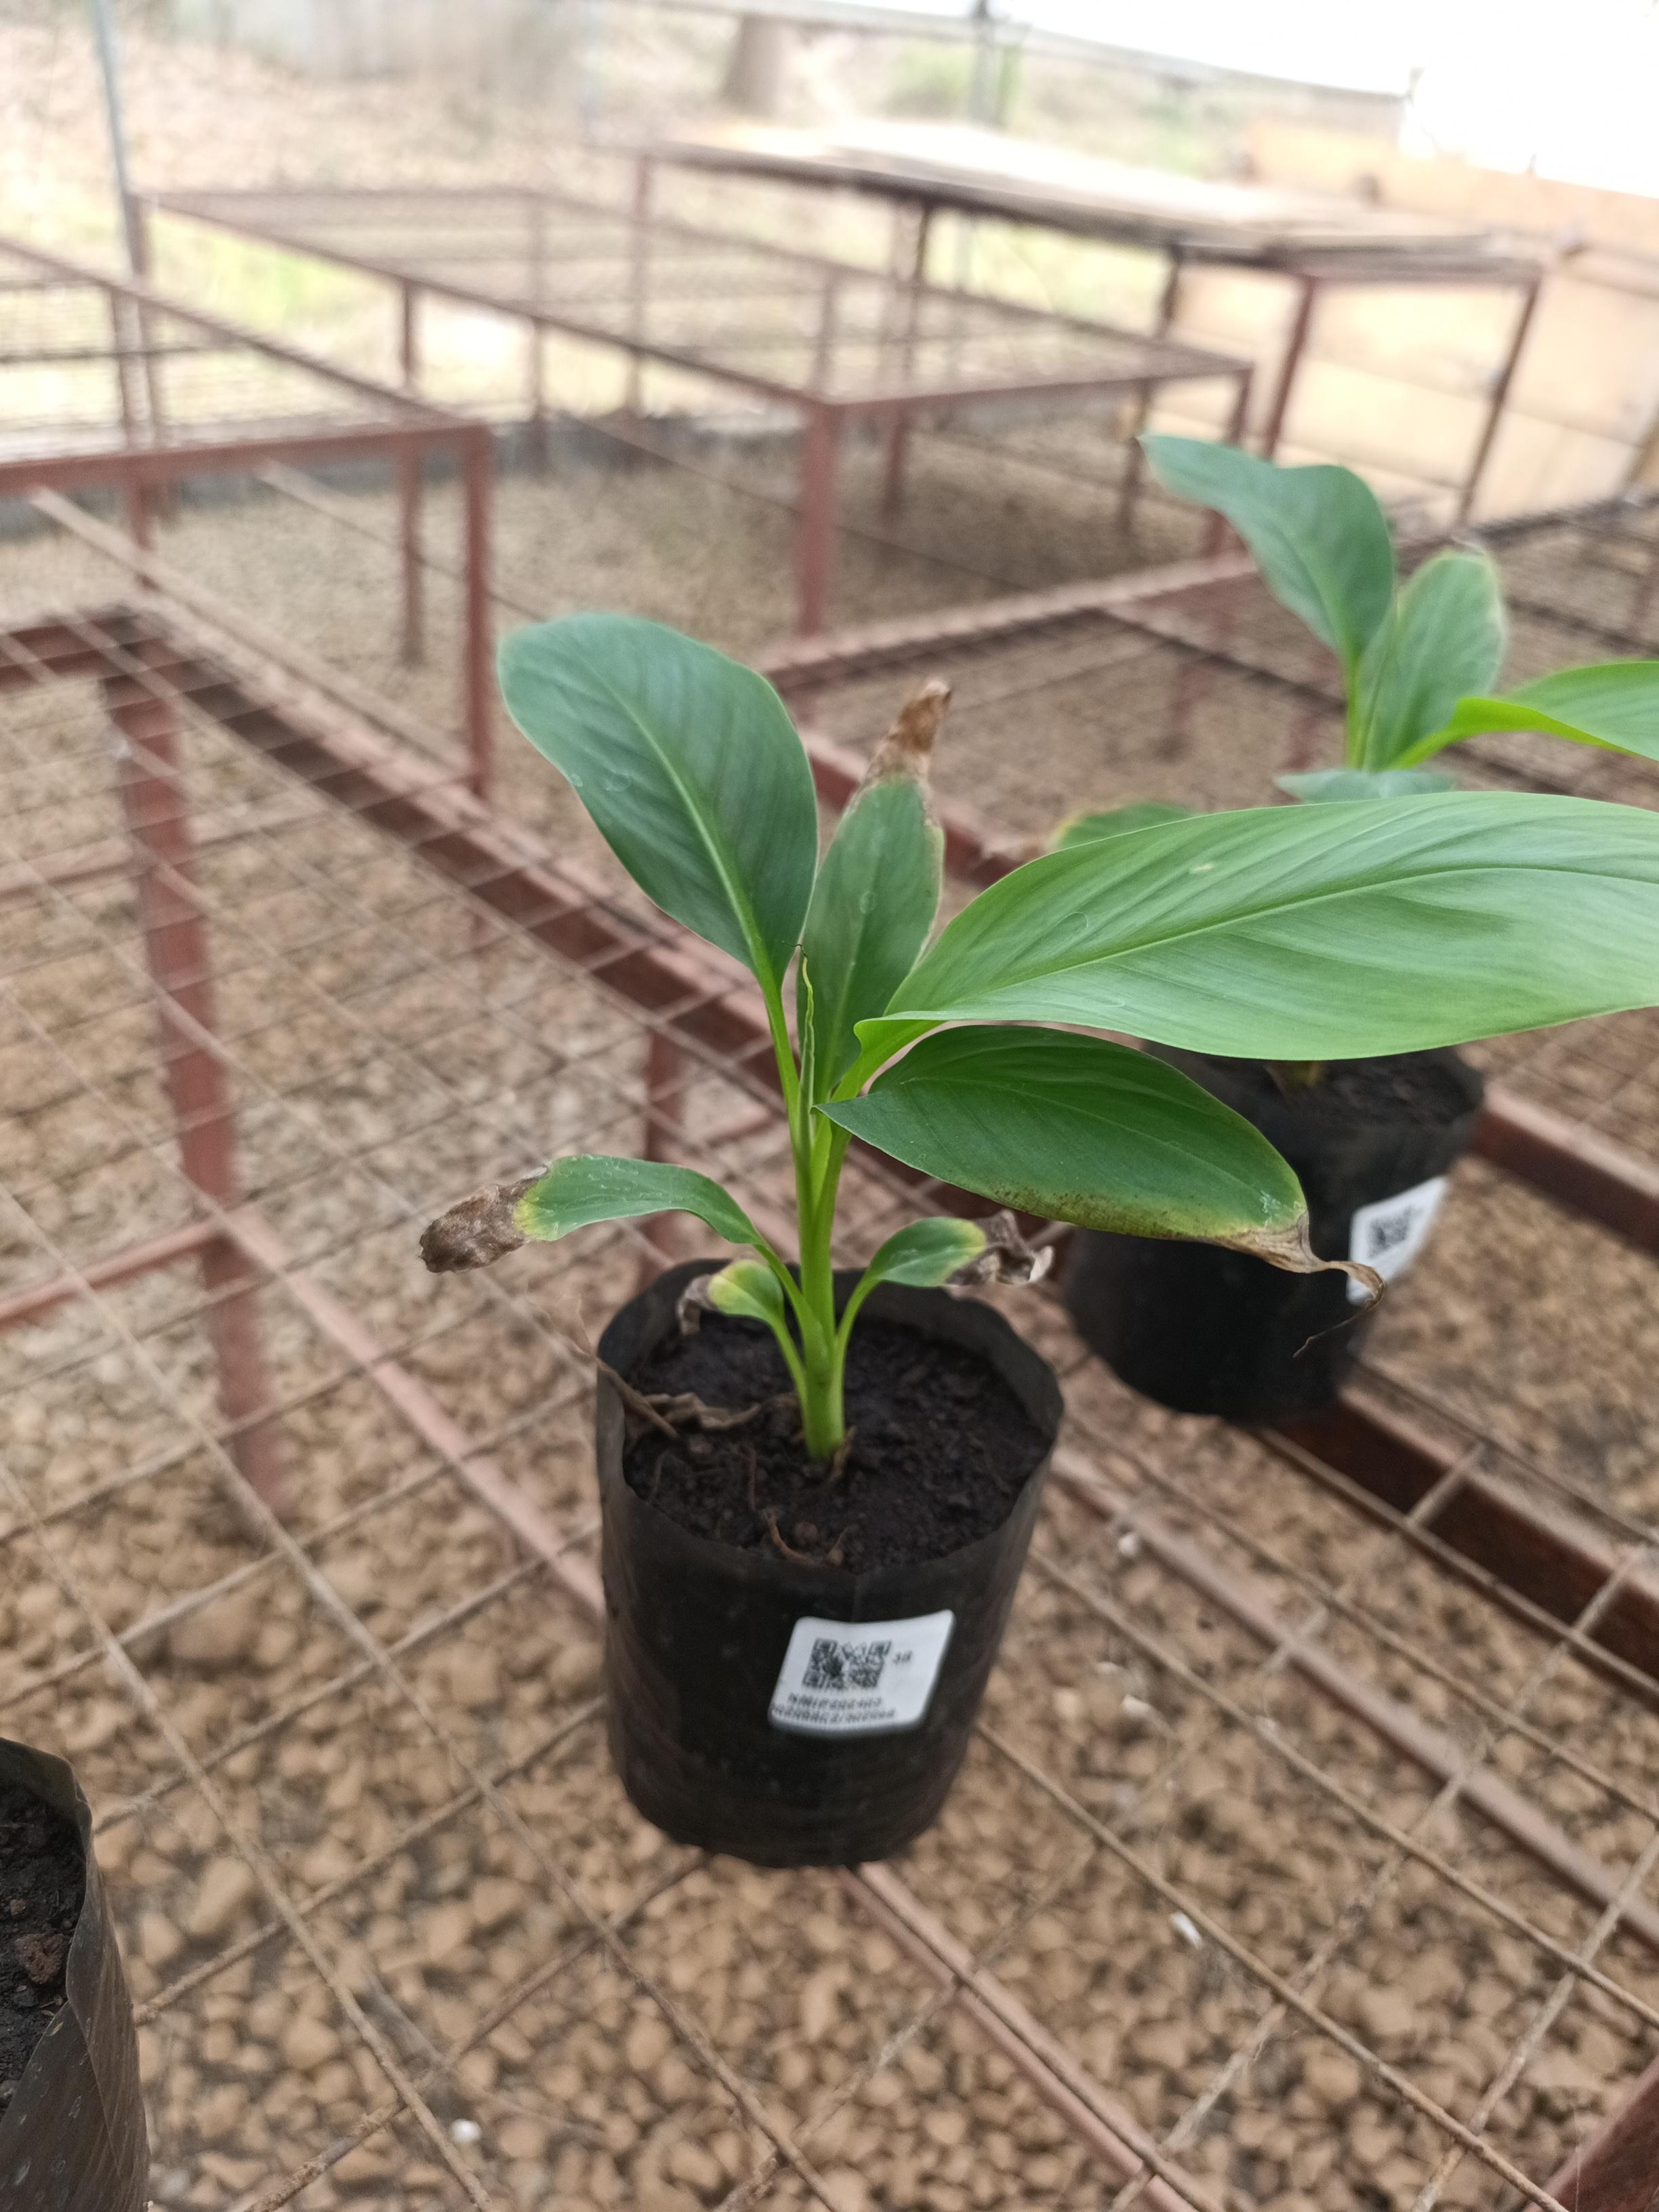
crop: banana
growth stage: vegetative
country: Tanzania
